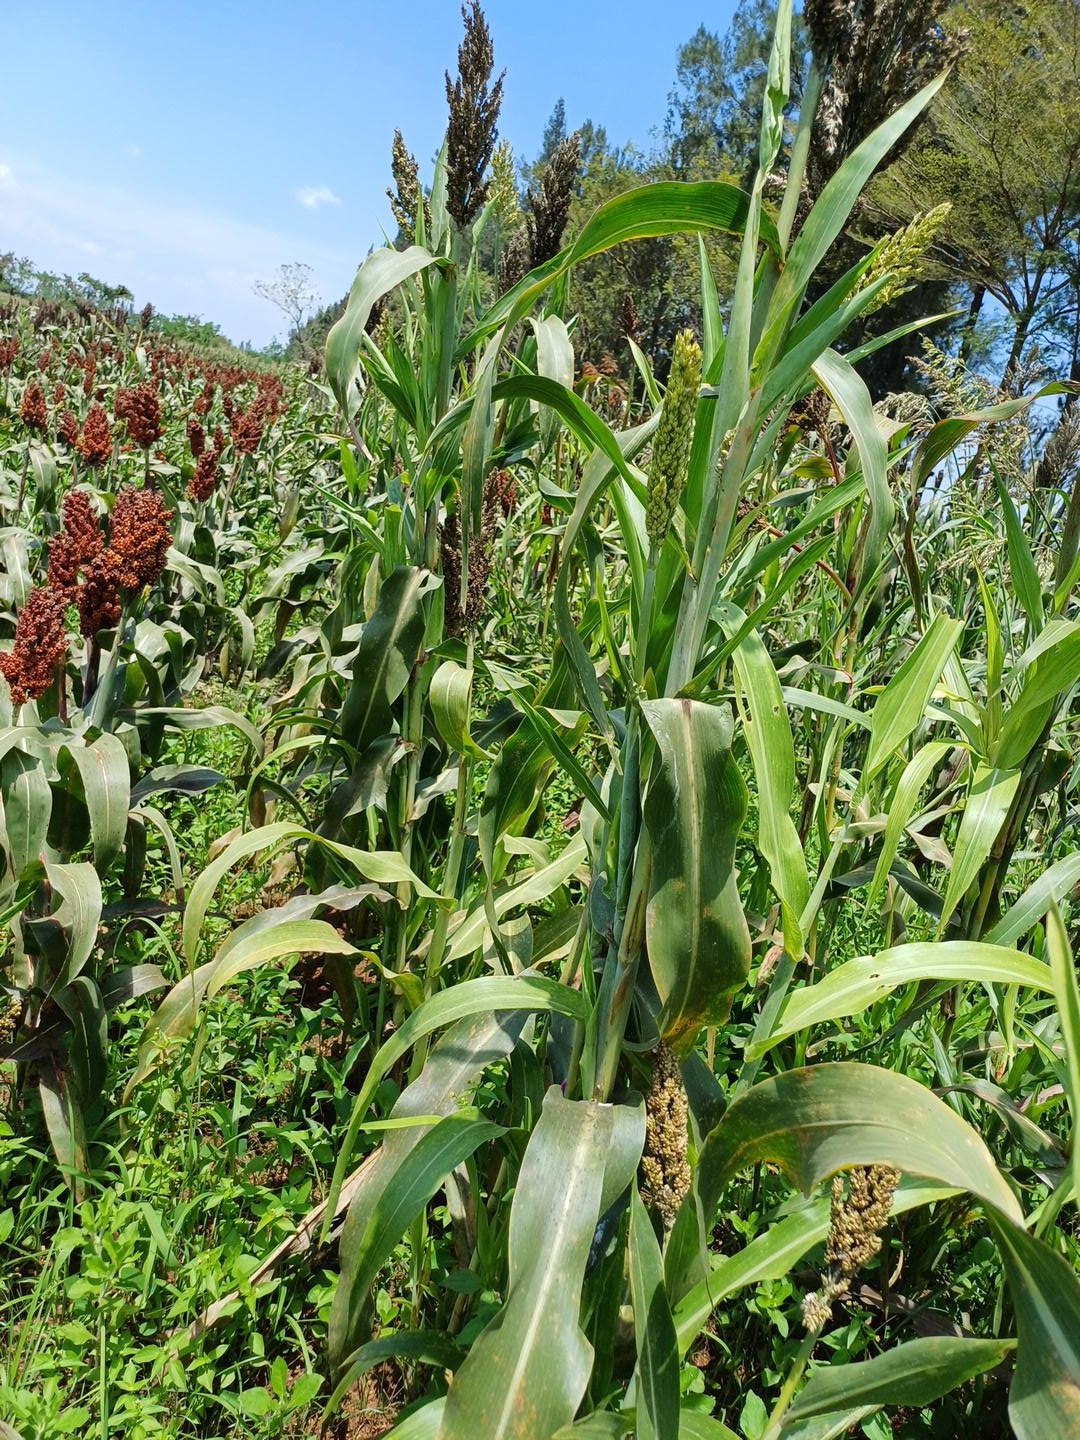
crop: sorghum
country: Kenya
